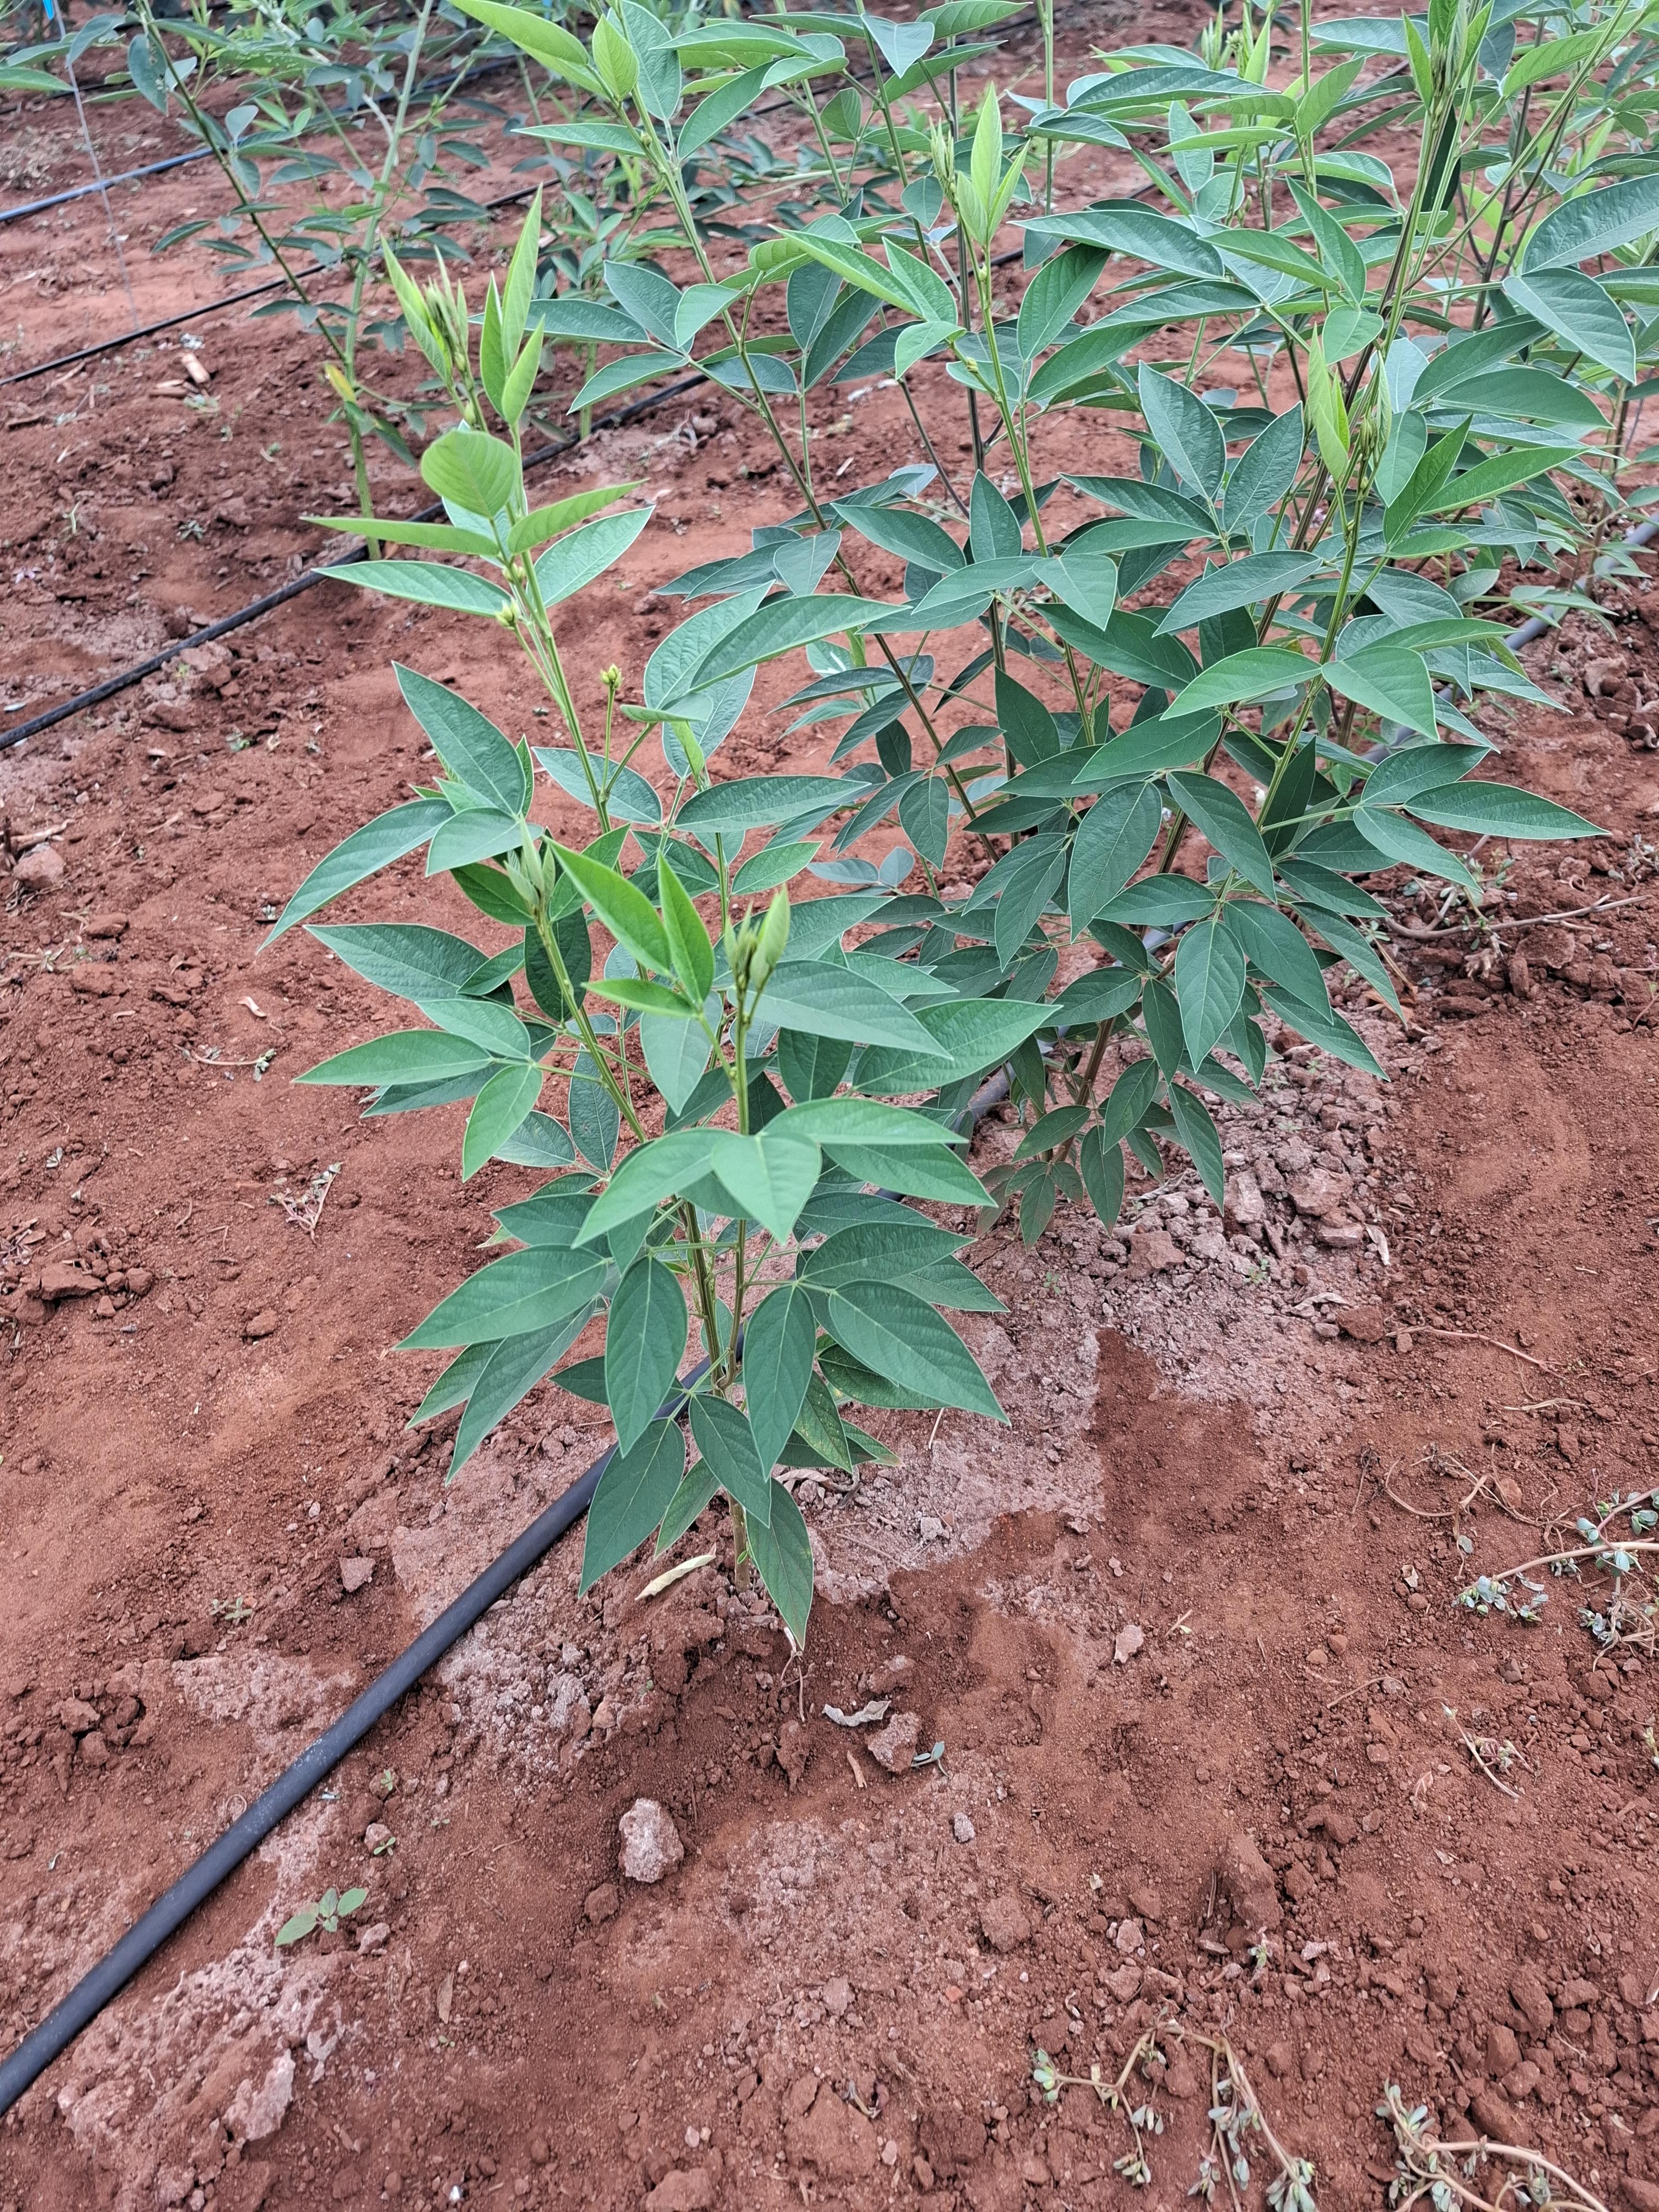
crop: pigeonpea
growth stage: vegetative
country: Kenya
